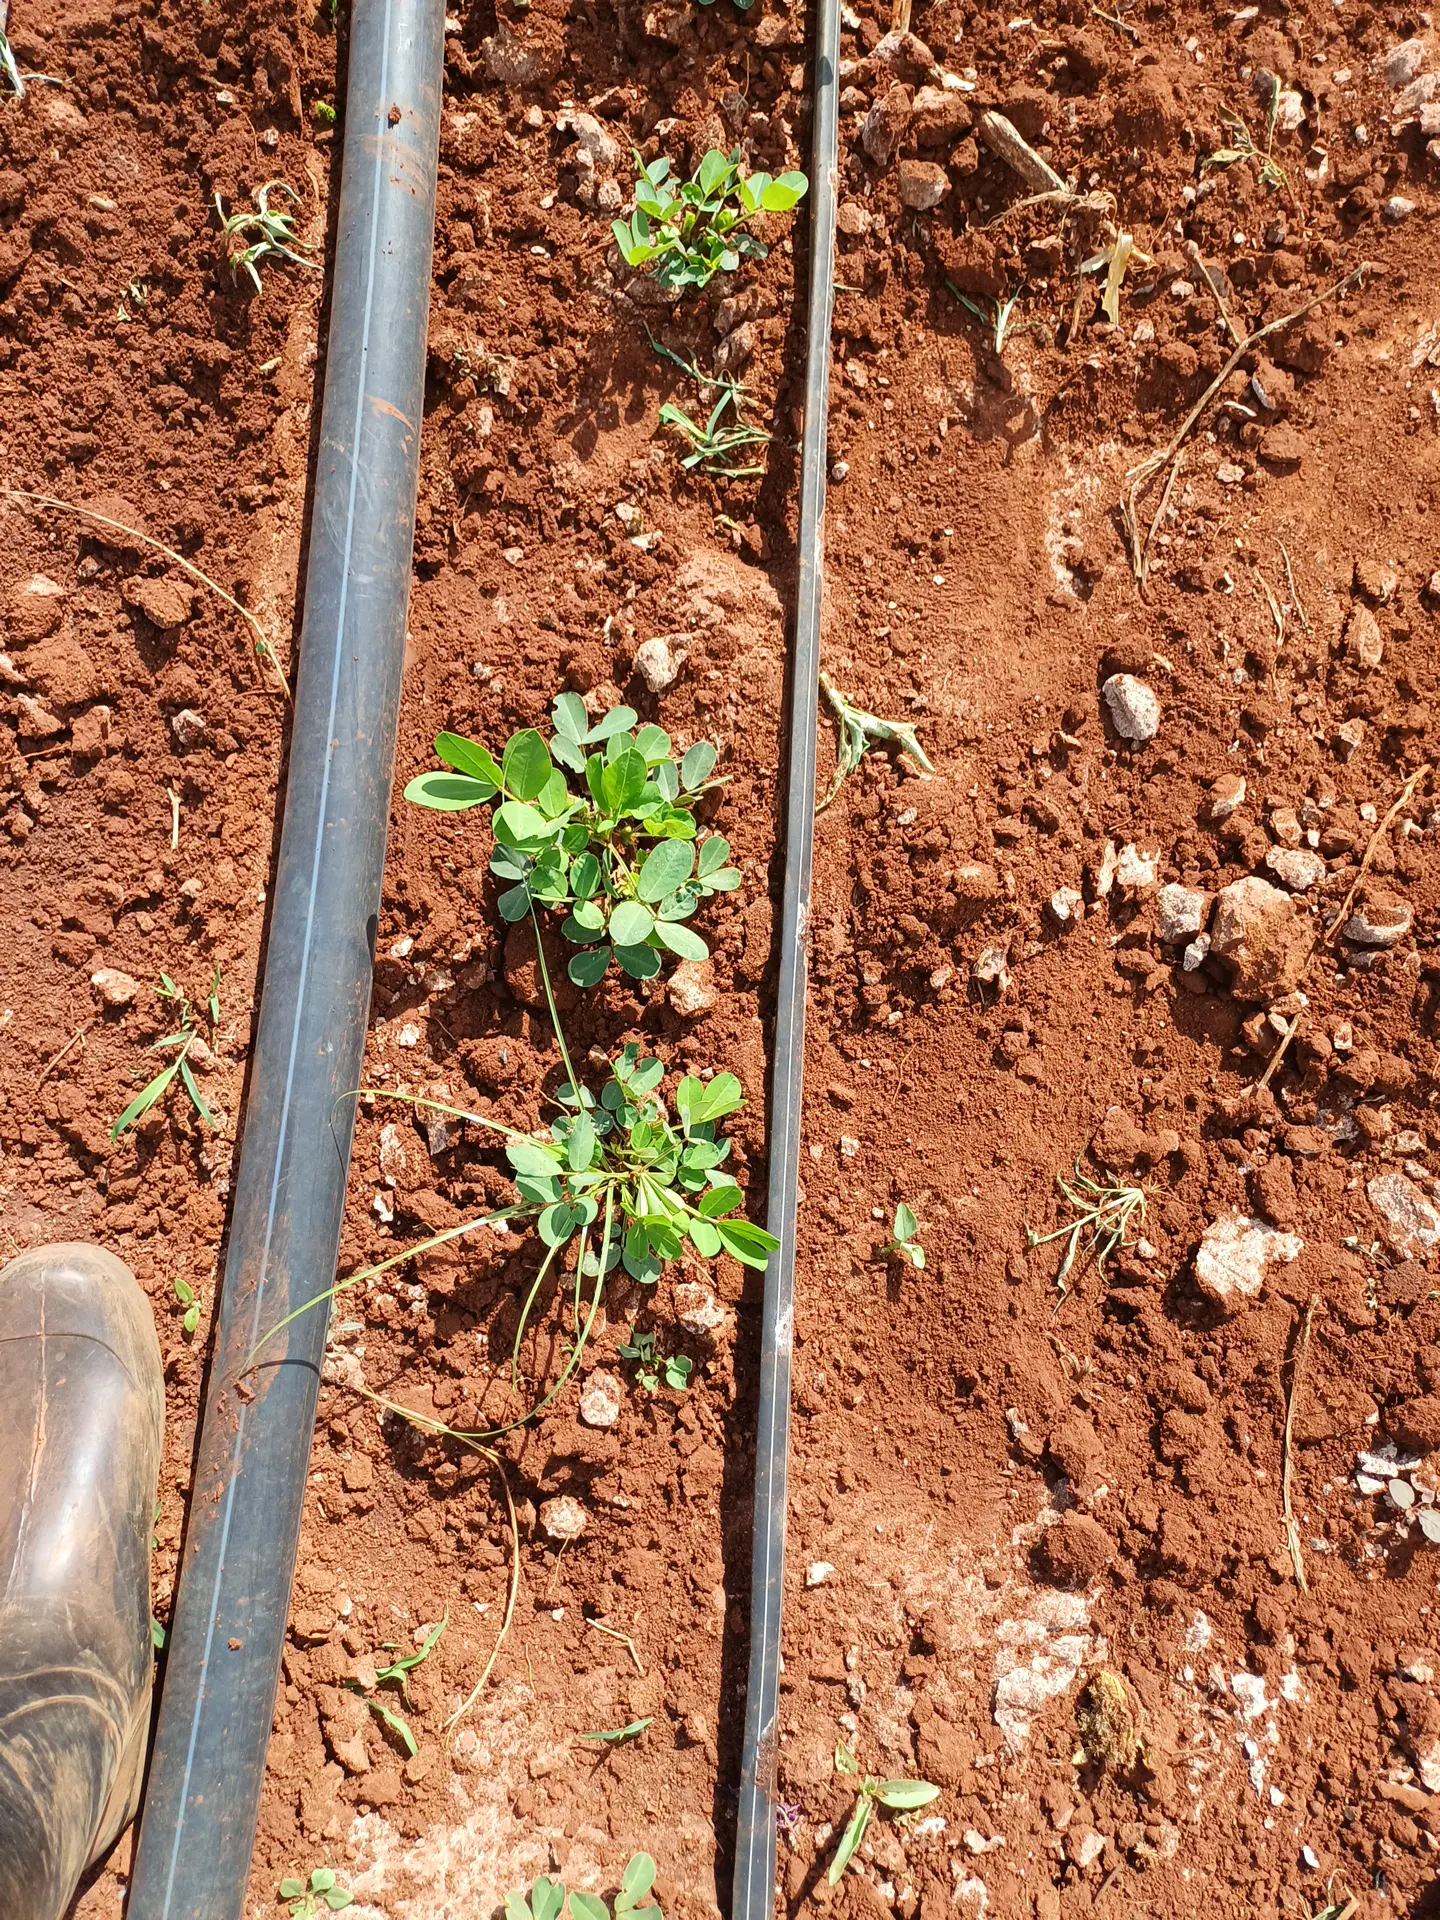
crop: groundnut
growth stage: vegetative
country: Kenya
